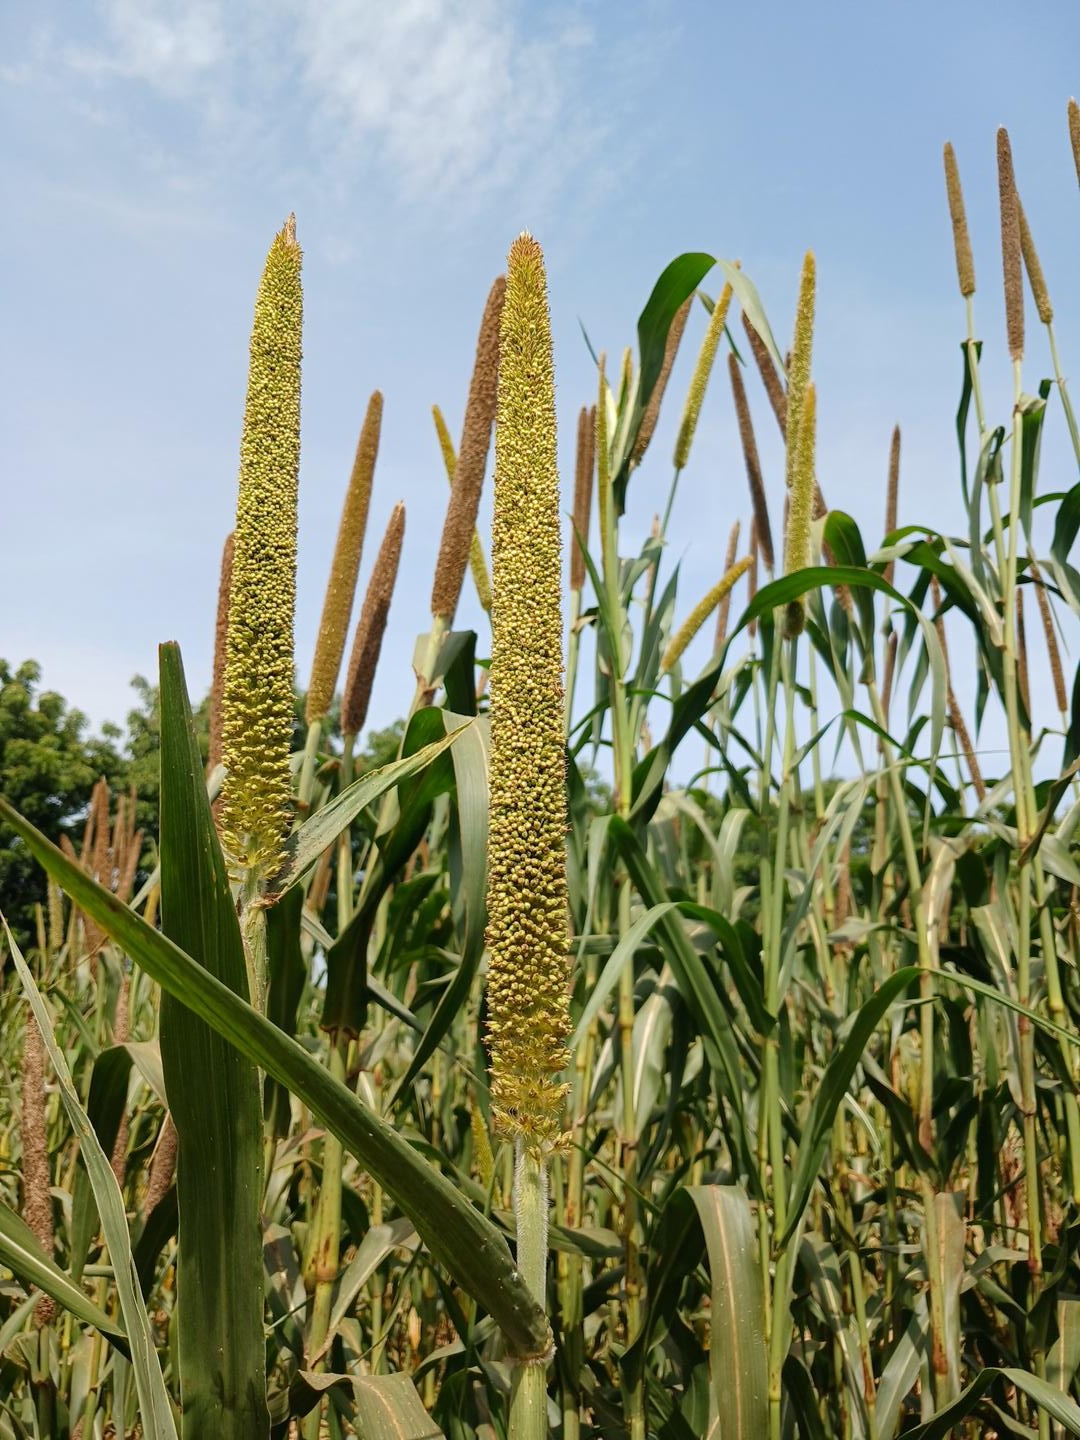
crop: pearl millet
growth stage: filling grain
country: Senegal
